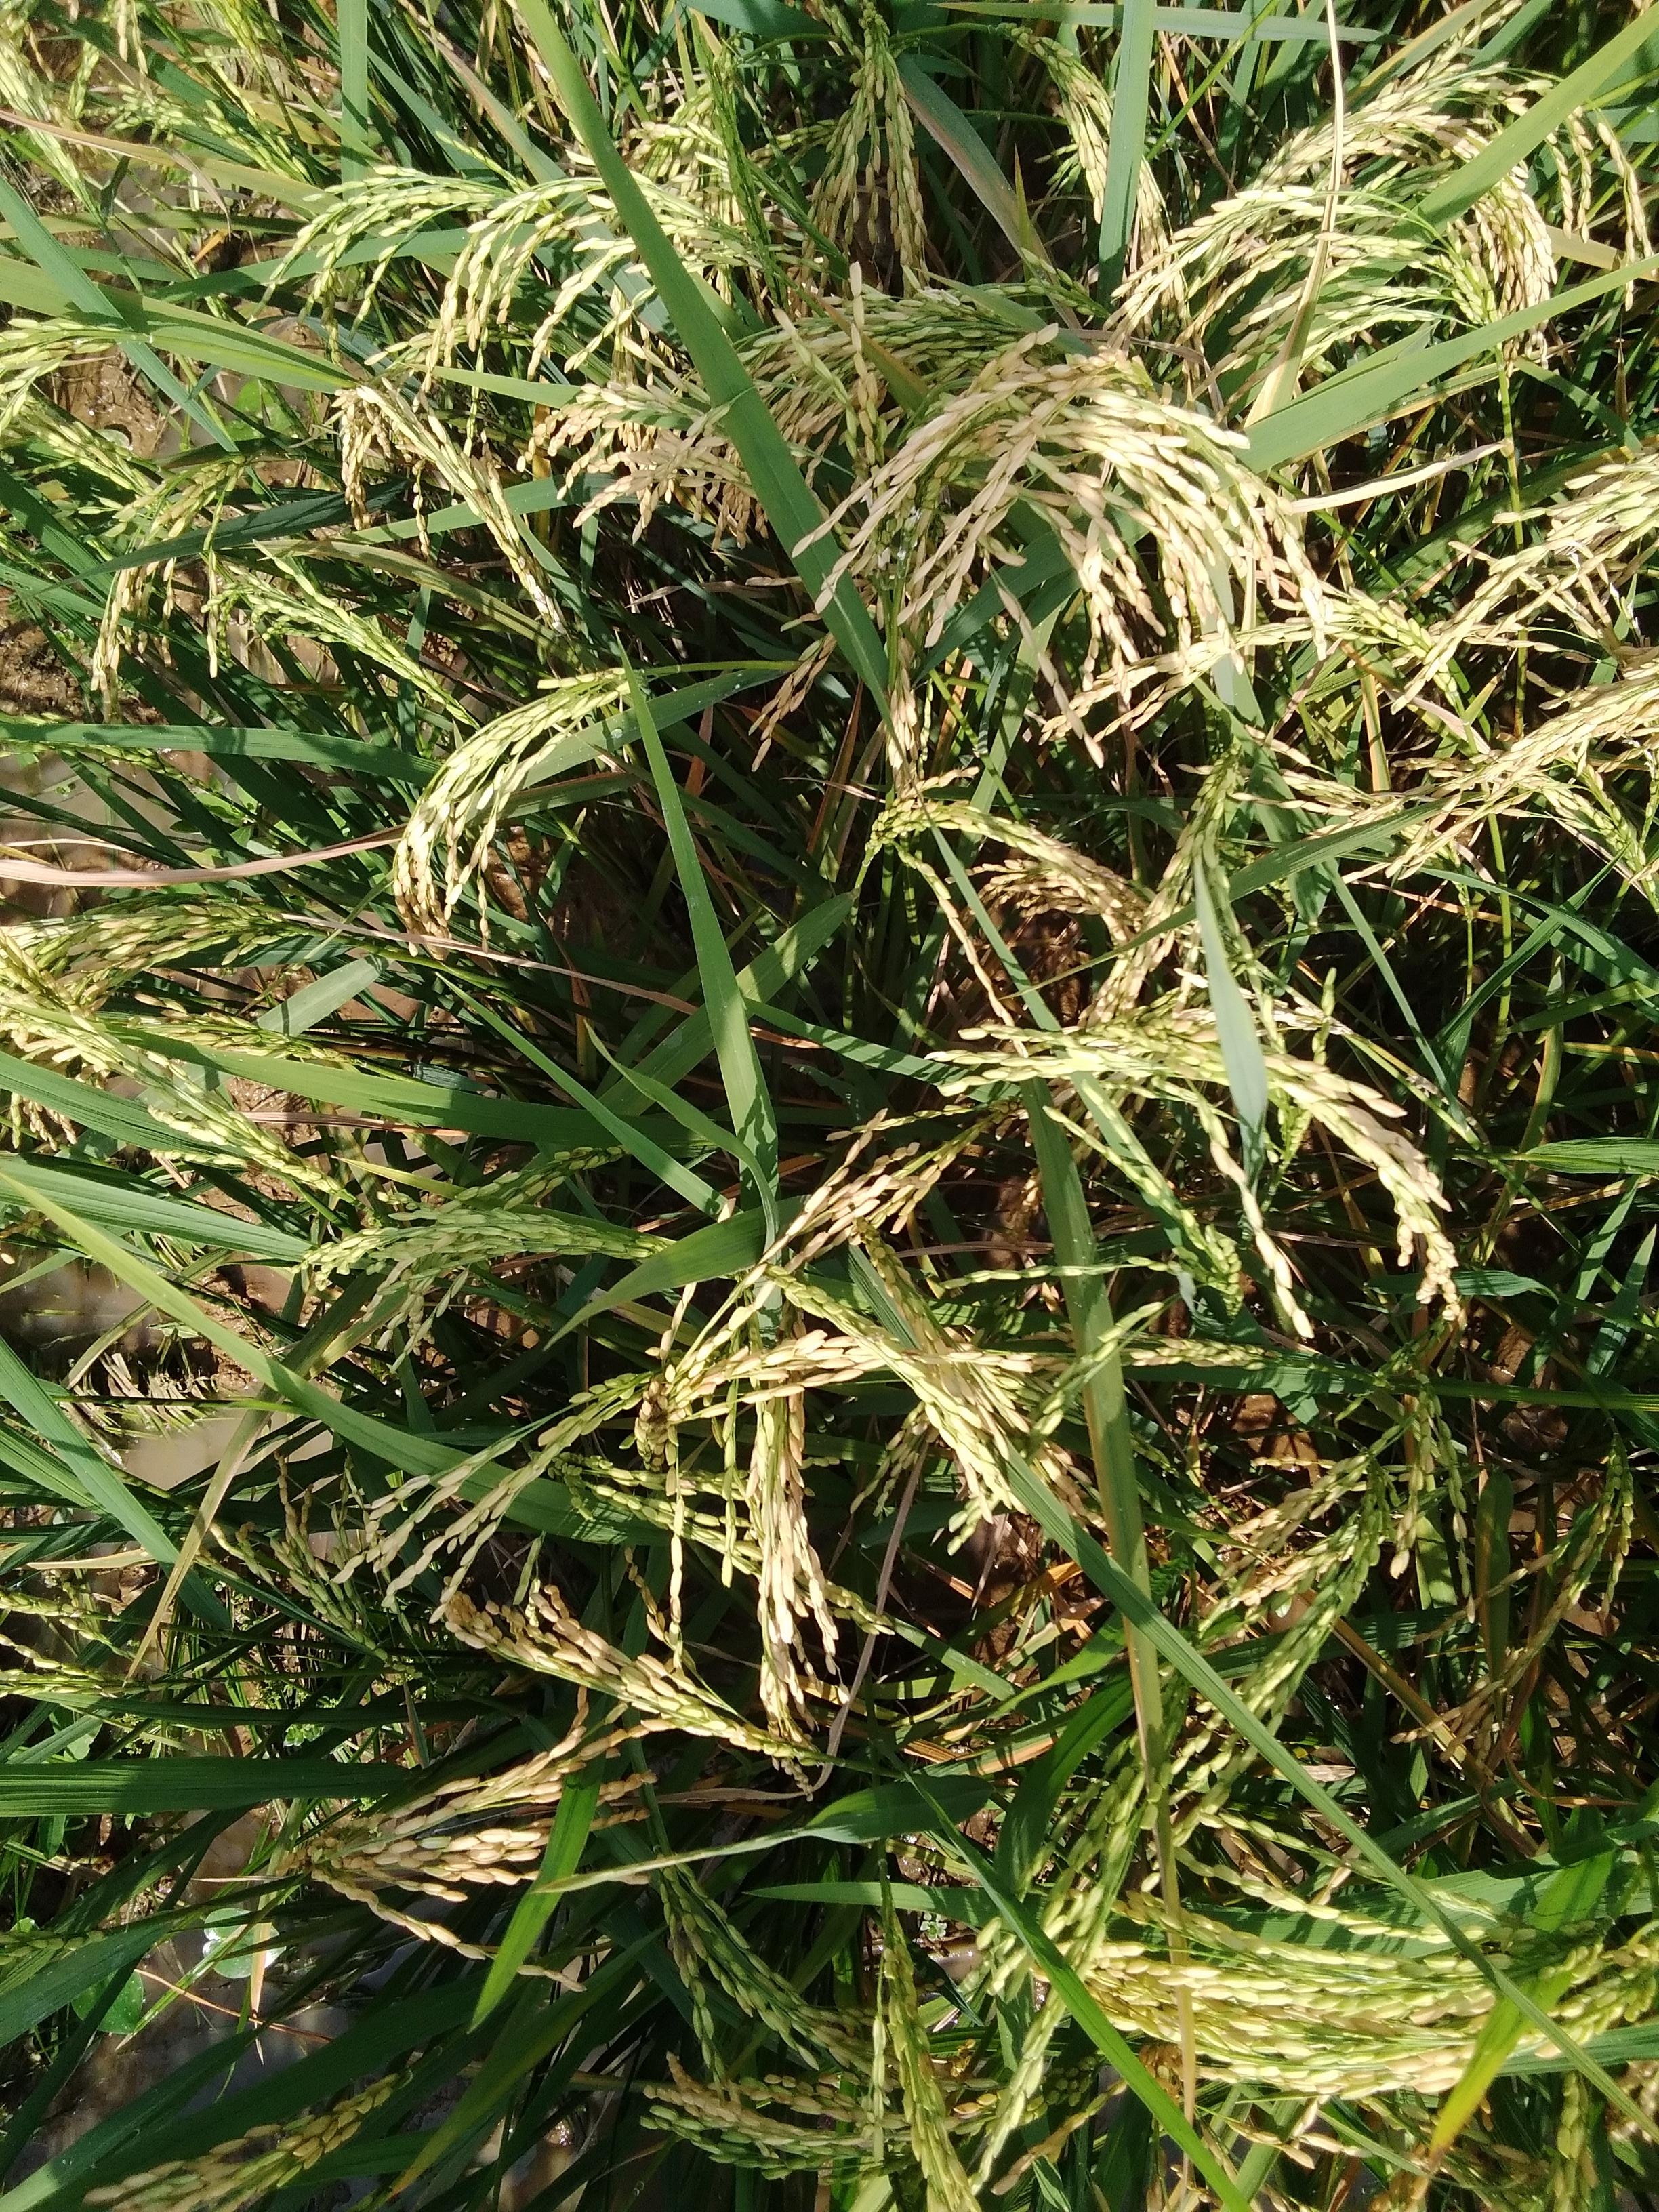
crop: rice
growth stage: ripening
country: Nigeria
